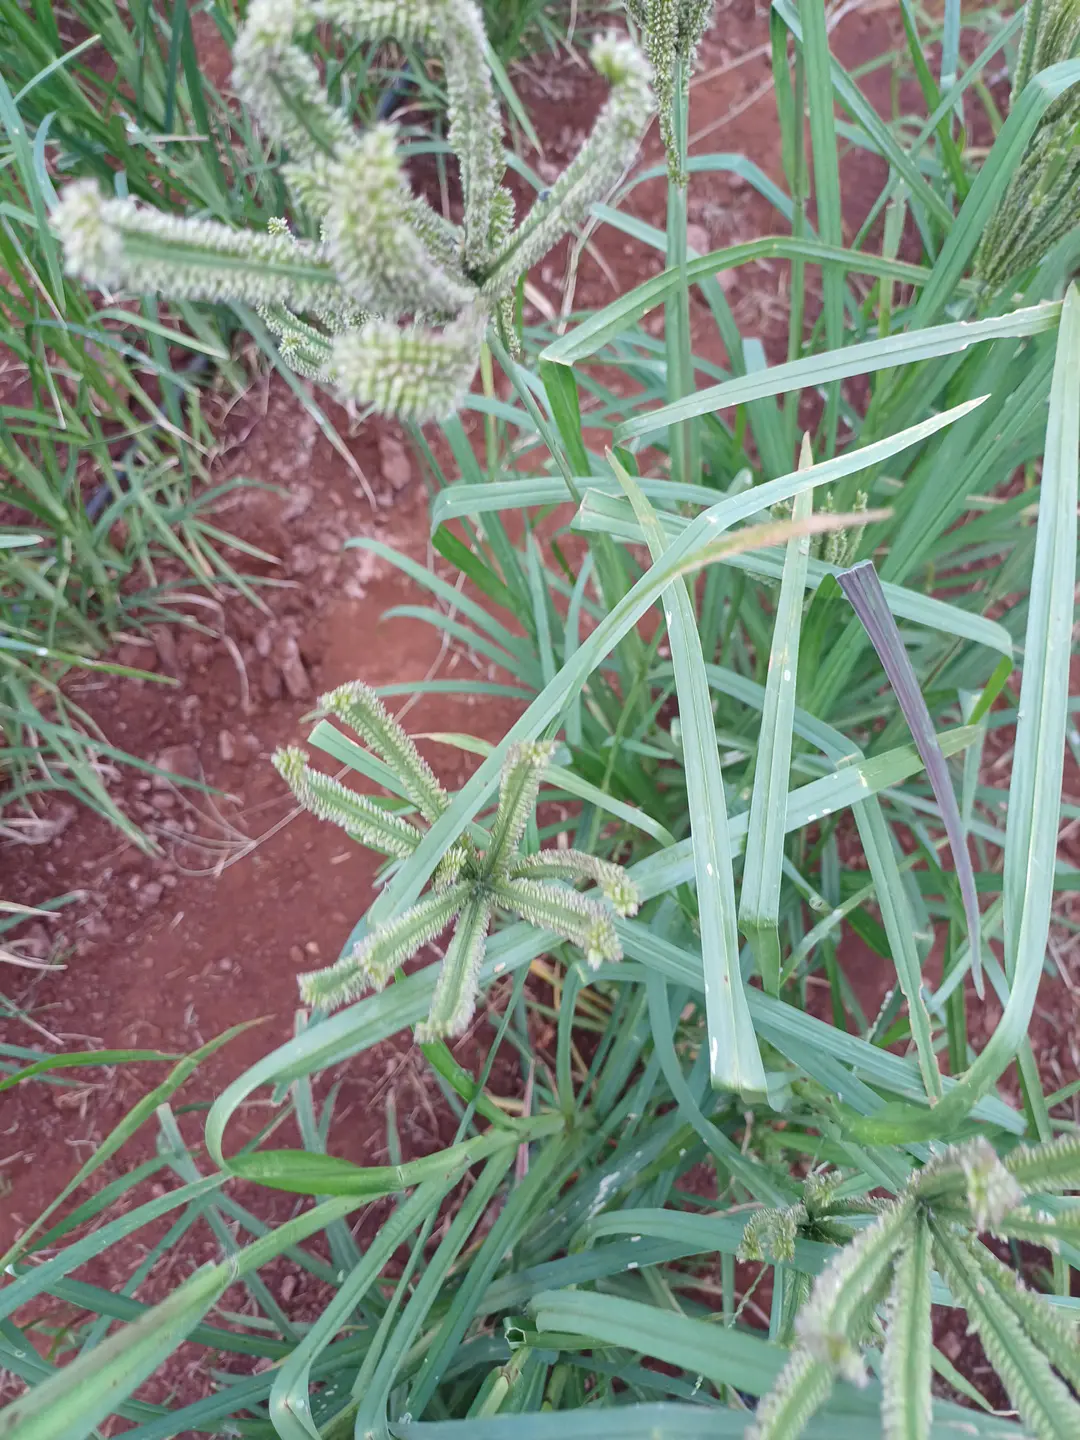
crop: finger millet
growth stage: flowering
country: Kenya
